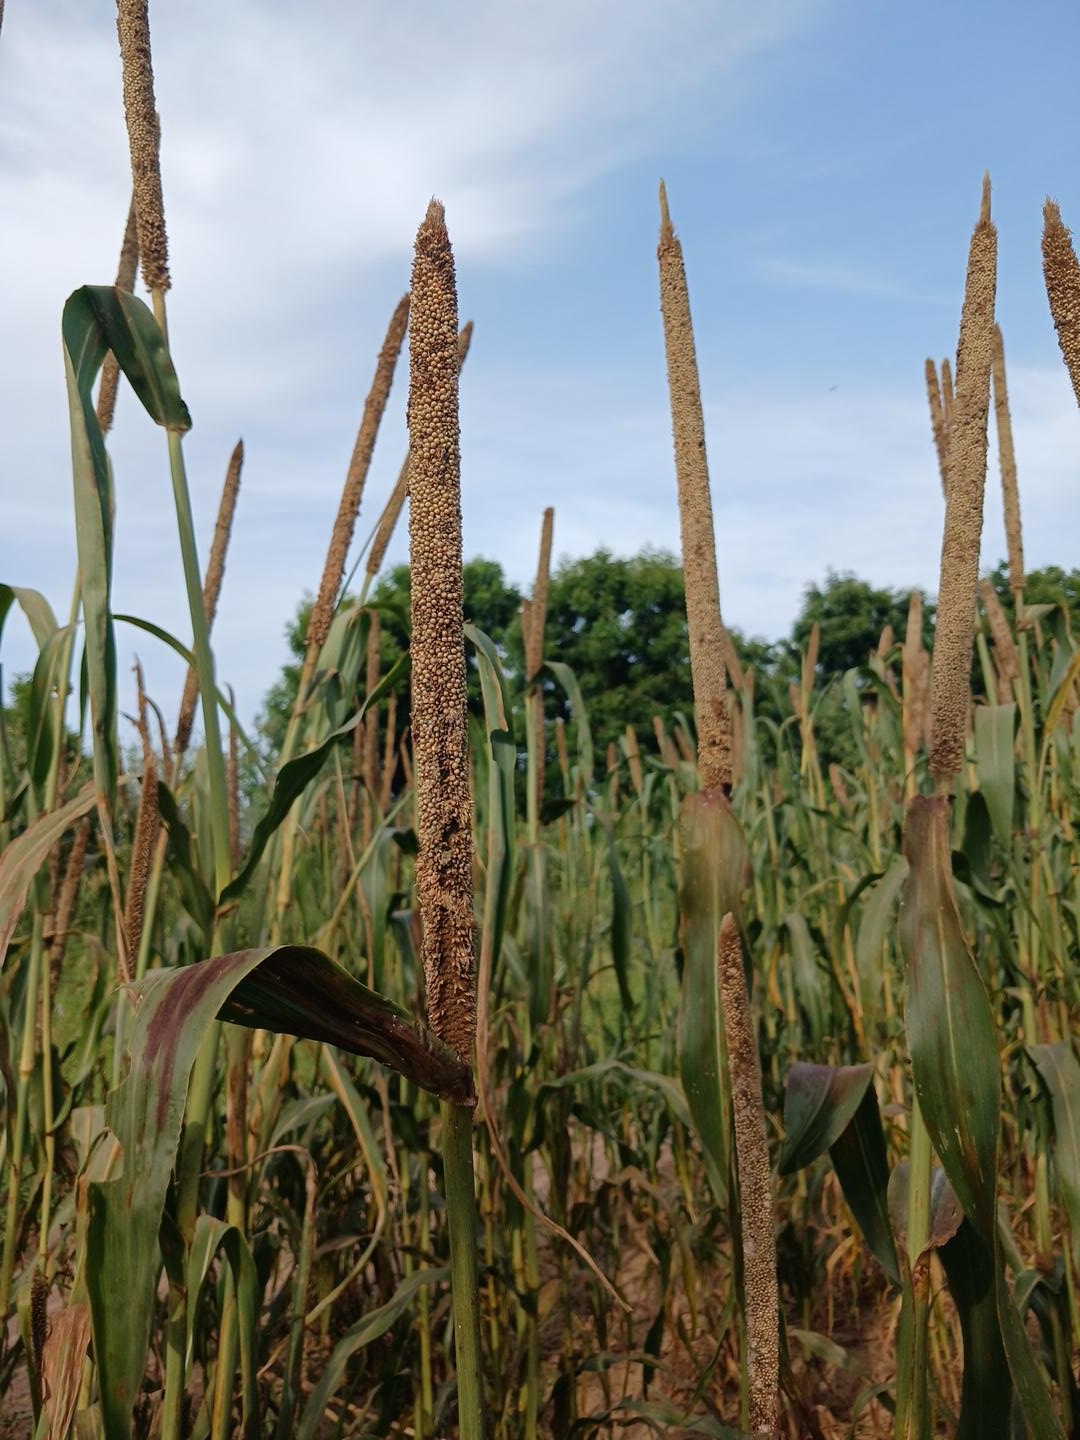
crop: pearl millet
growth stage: maturity
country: Senegal
